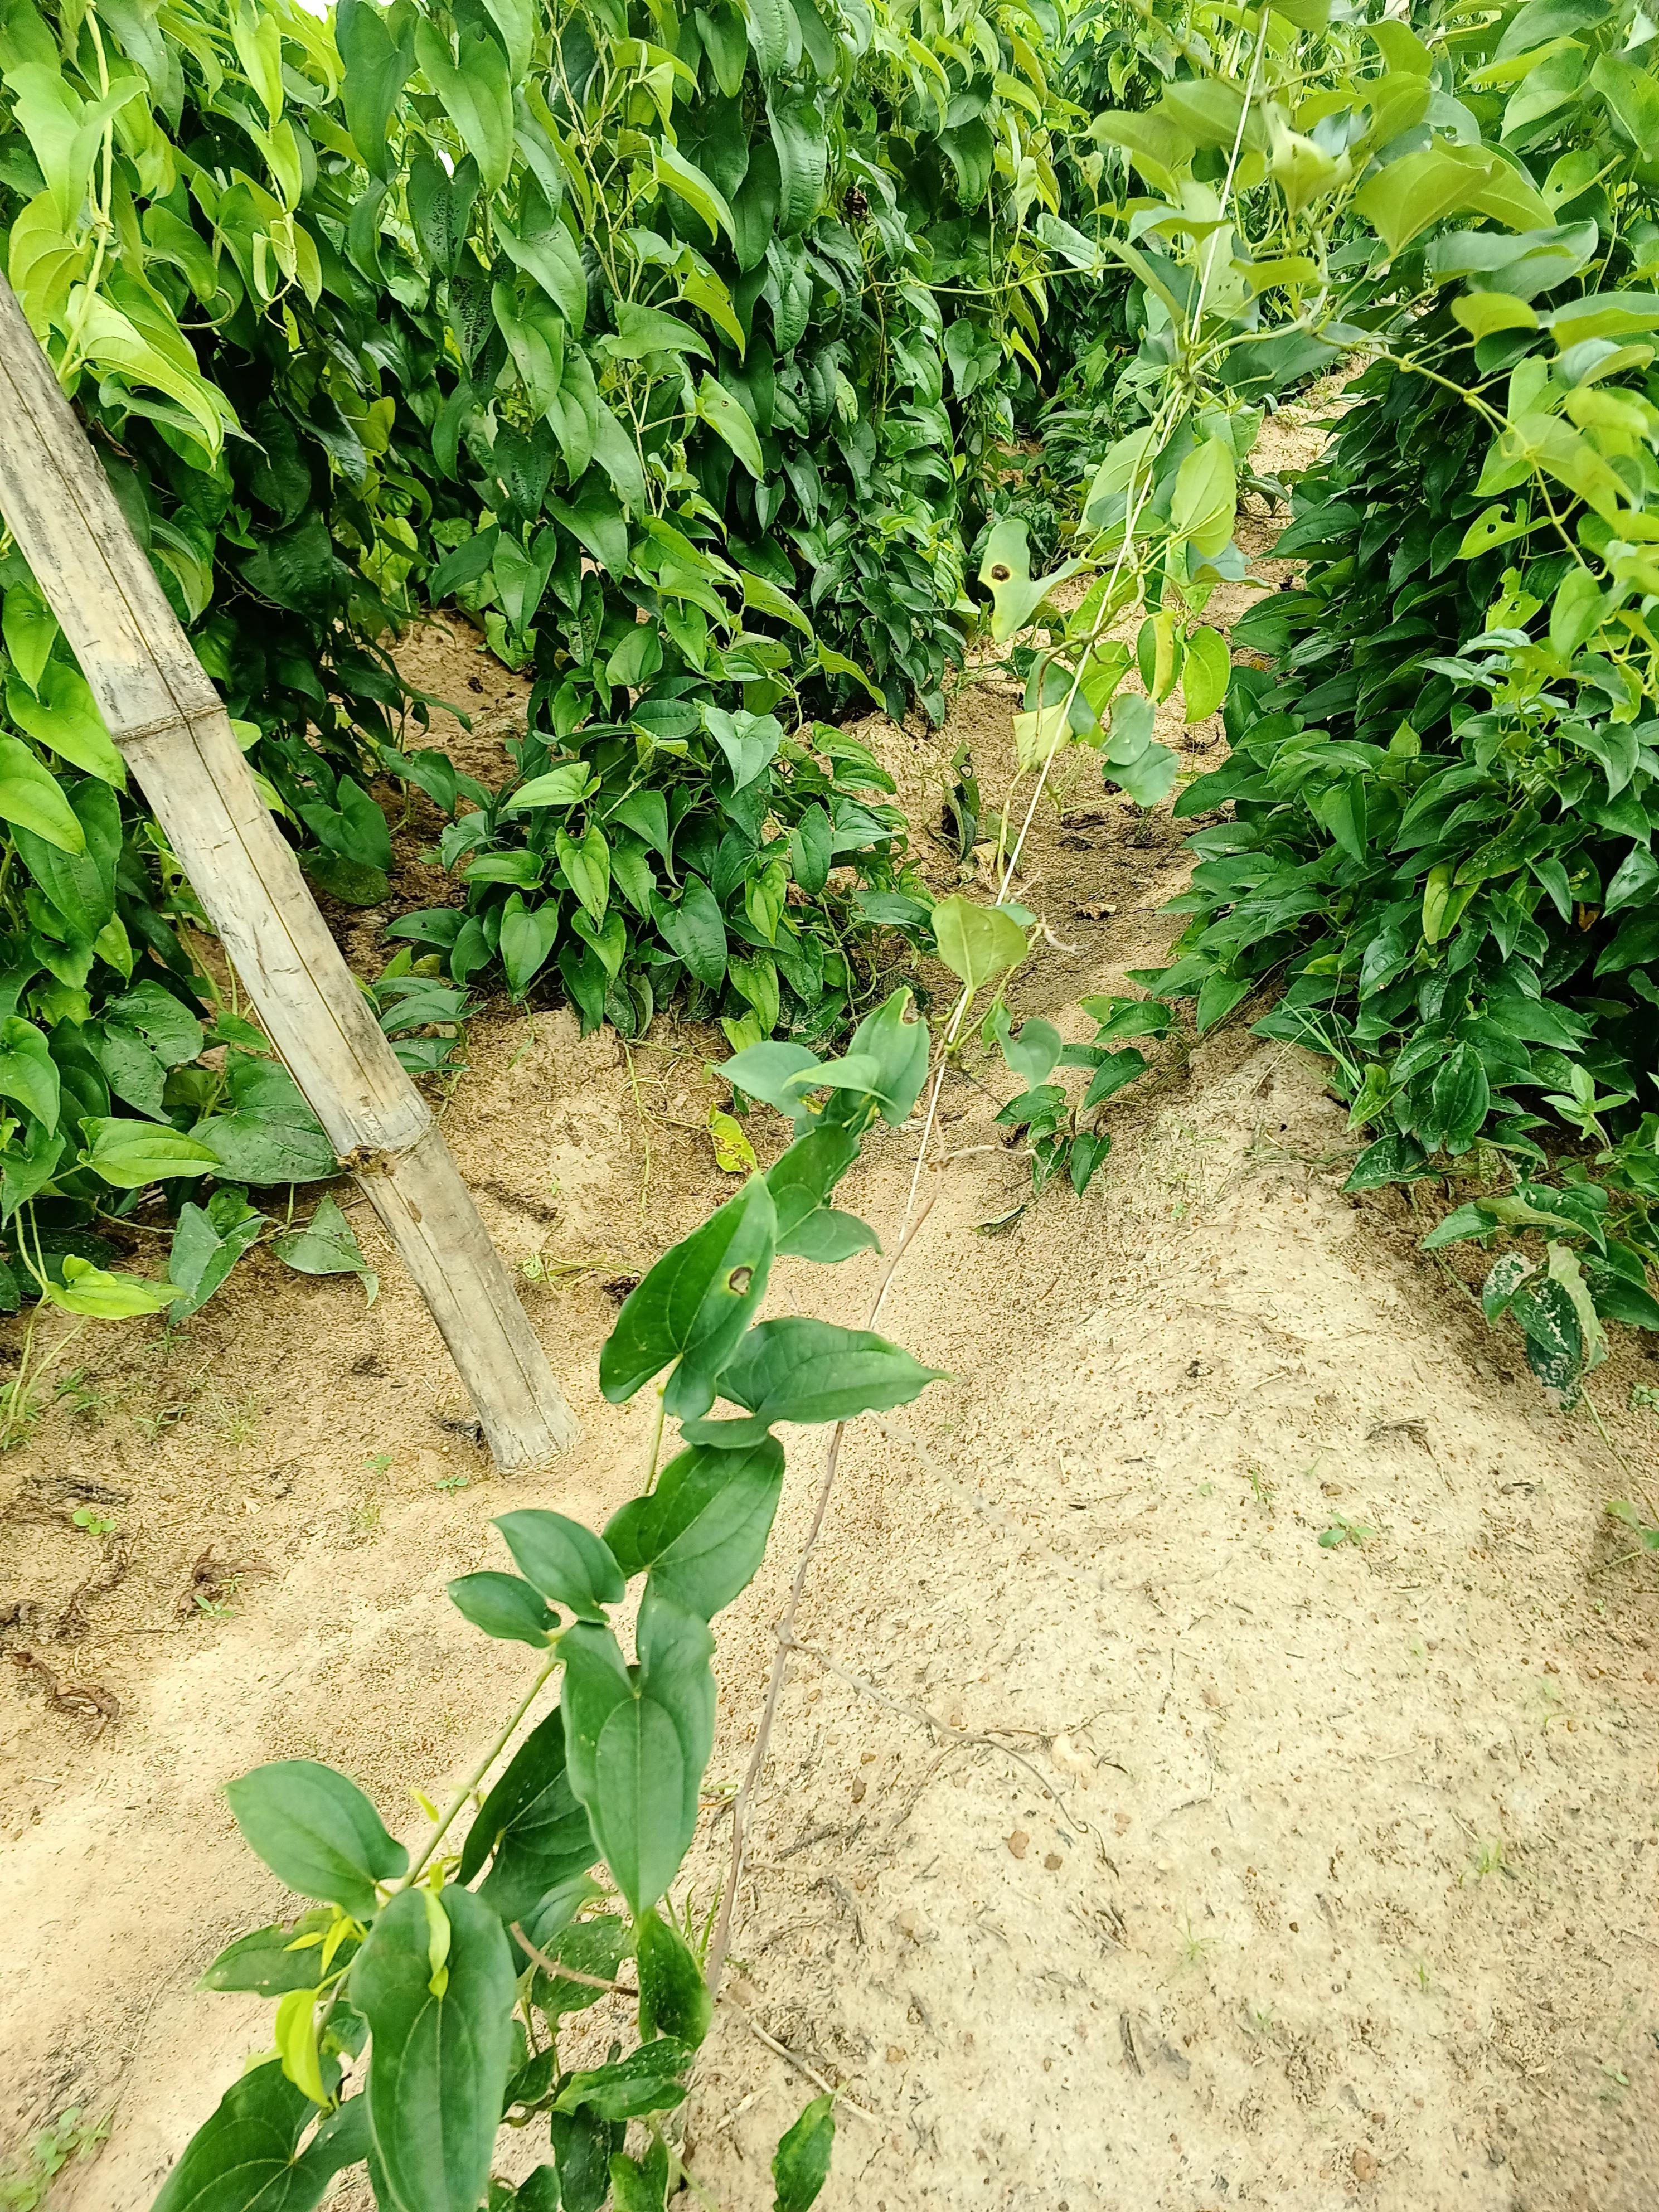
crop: yam
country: Nigeria
